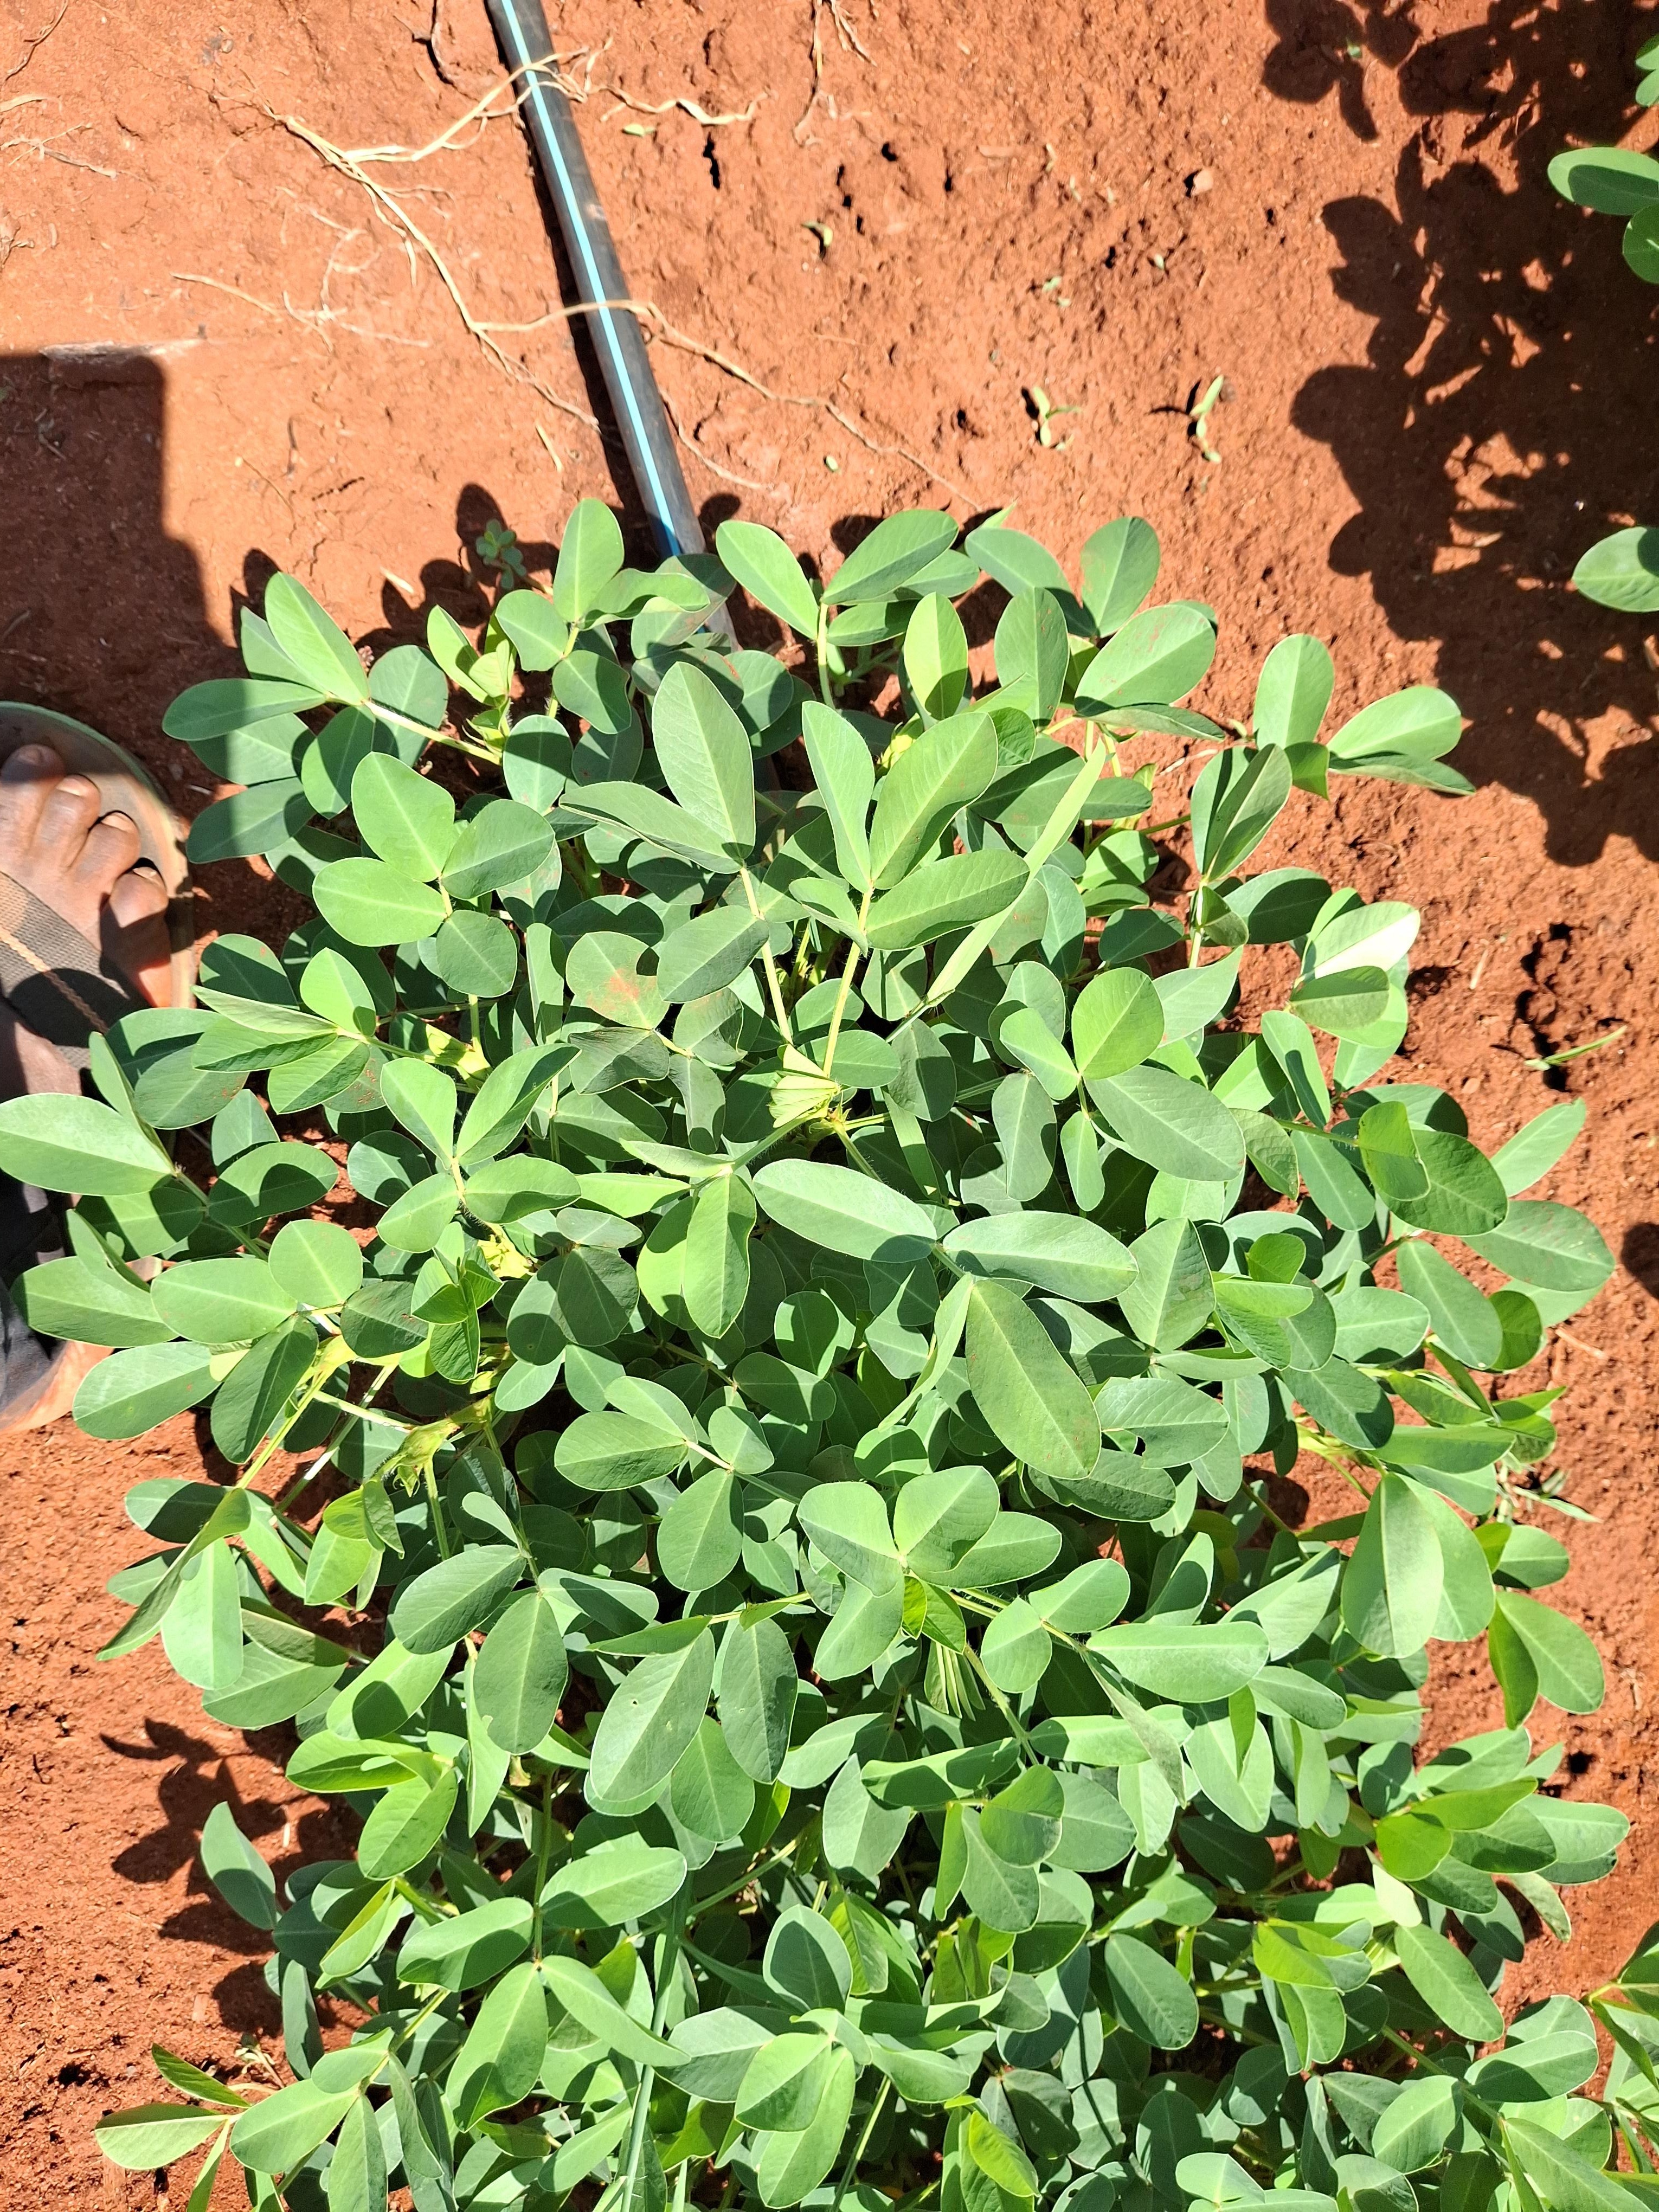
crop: groundnut
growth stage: flowering
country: Kenya
